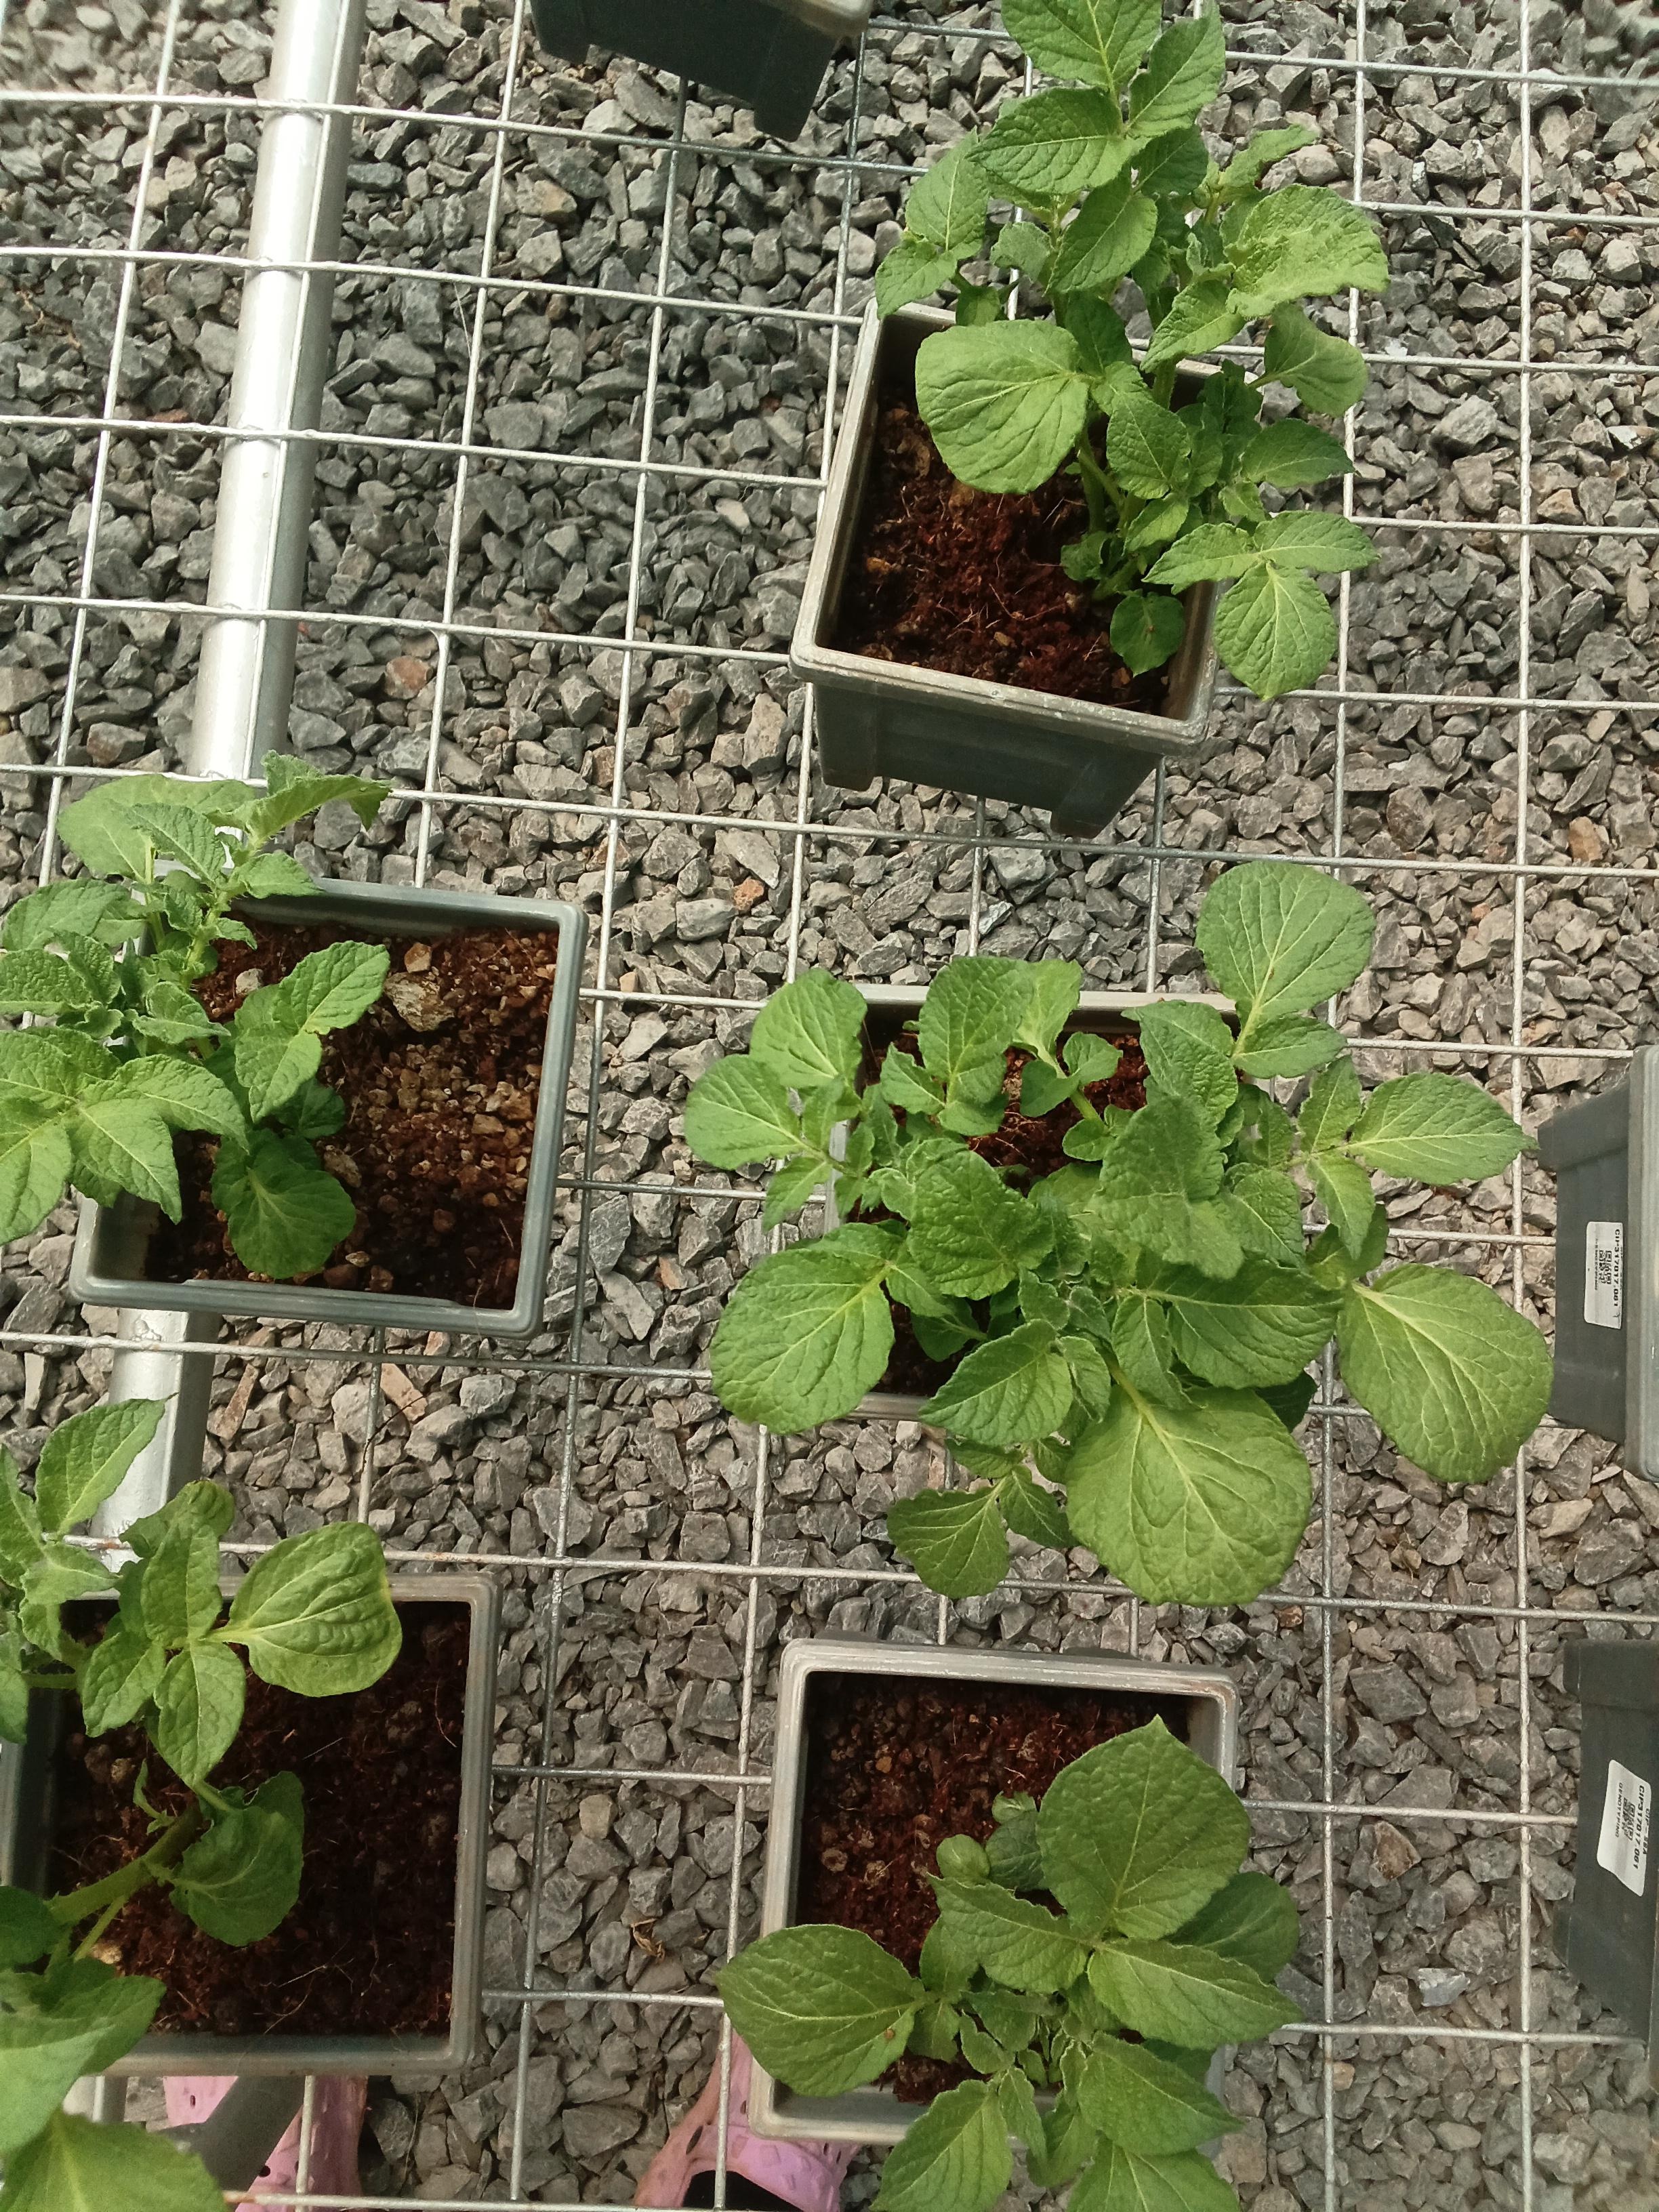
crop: potato
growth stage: emergence
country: Kenya
